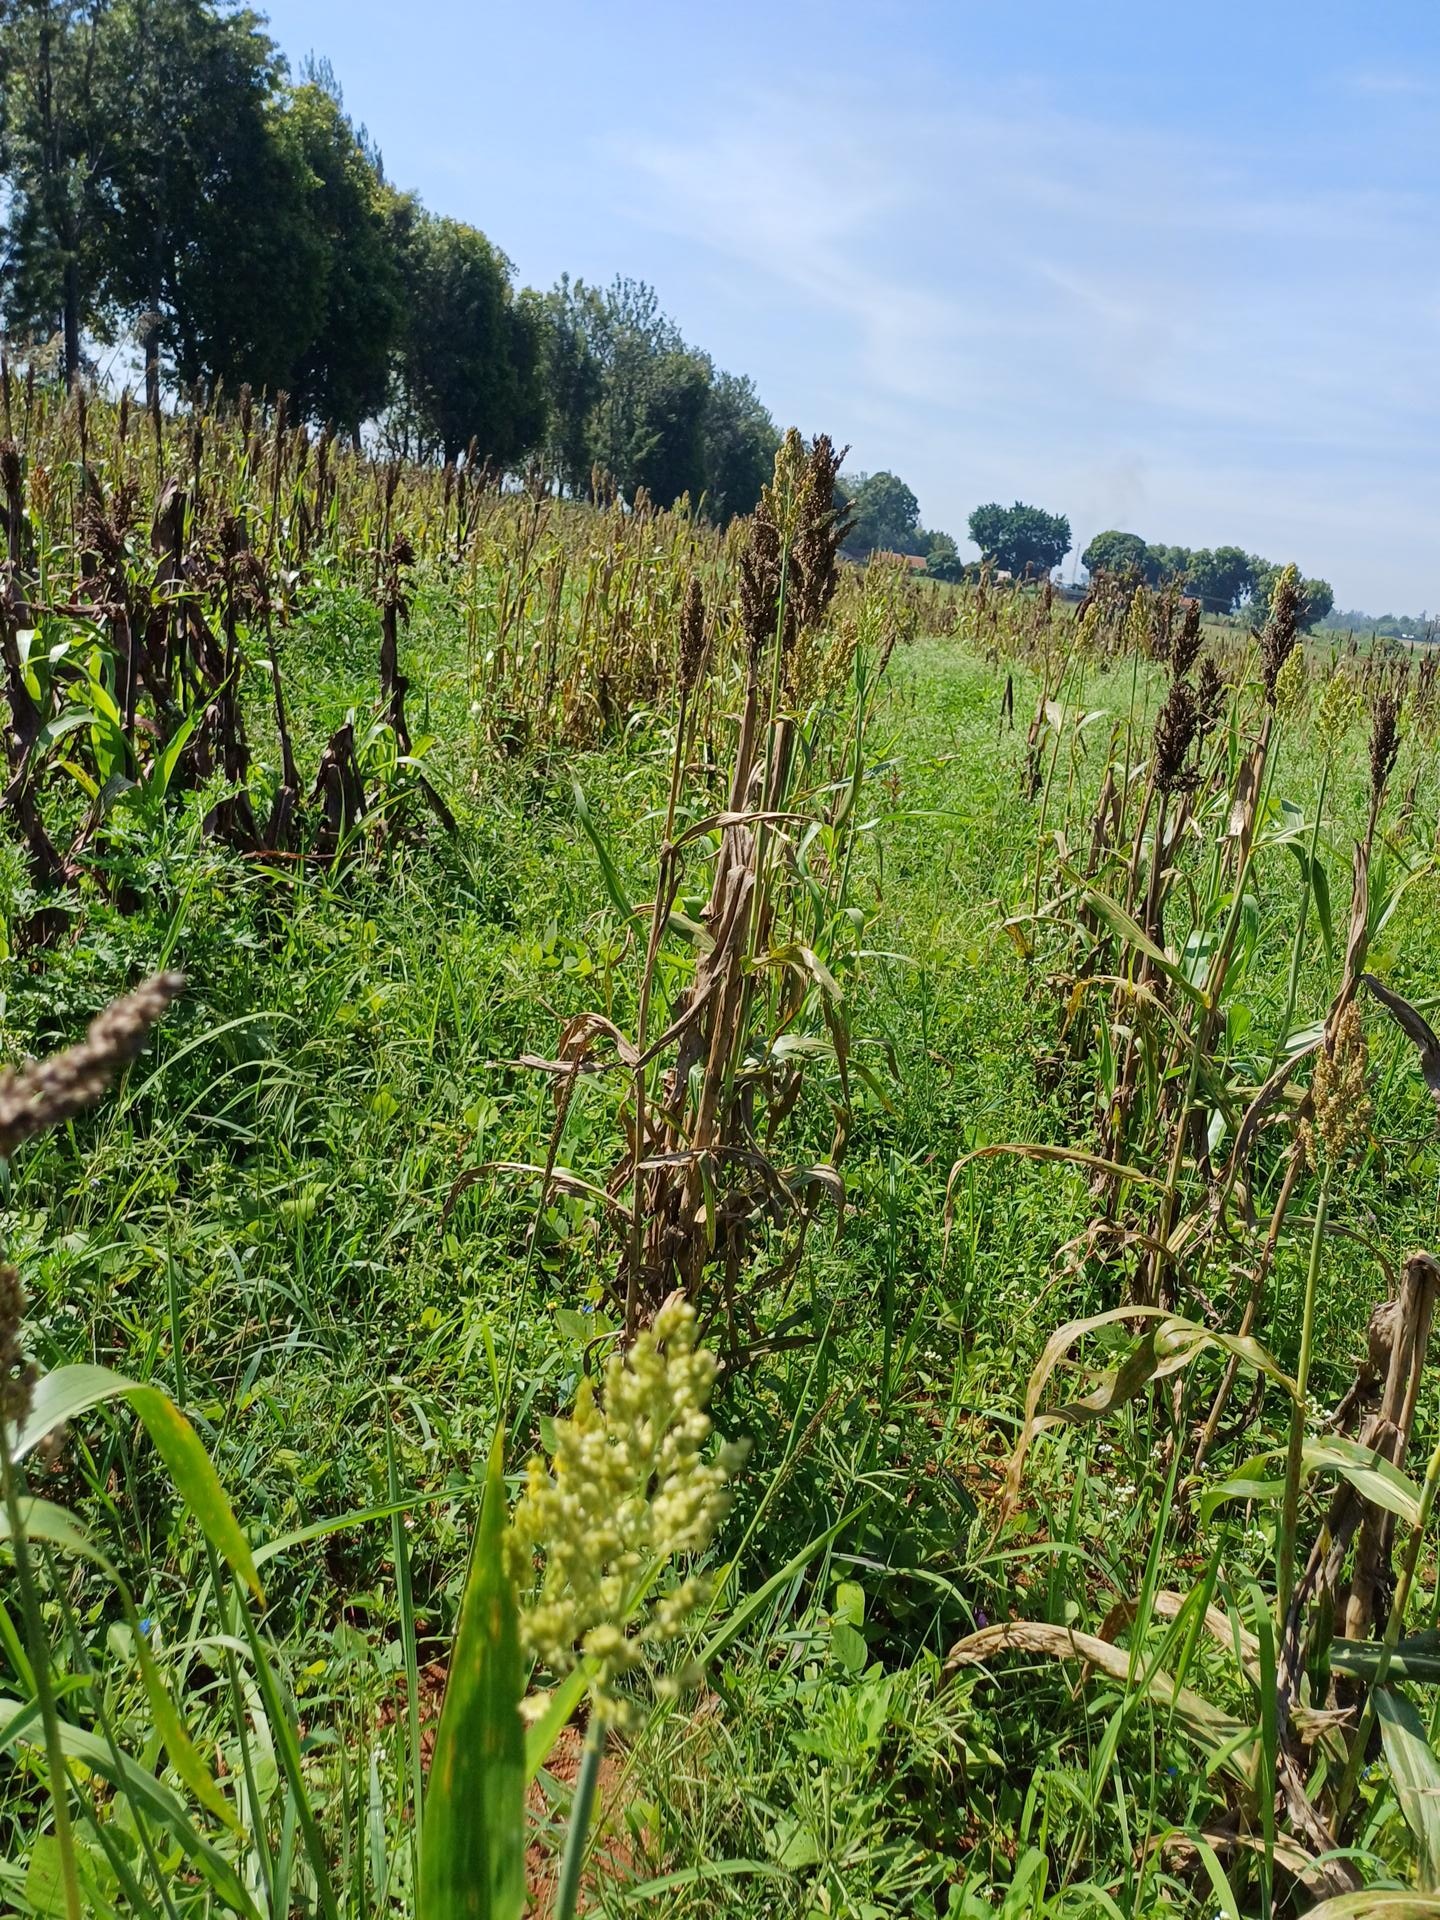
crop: sorghum
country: Kenya
